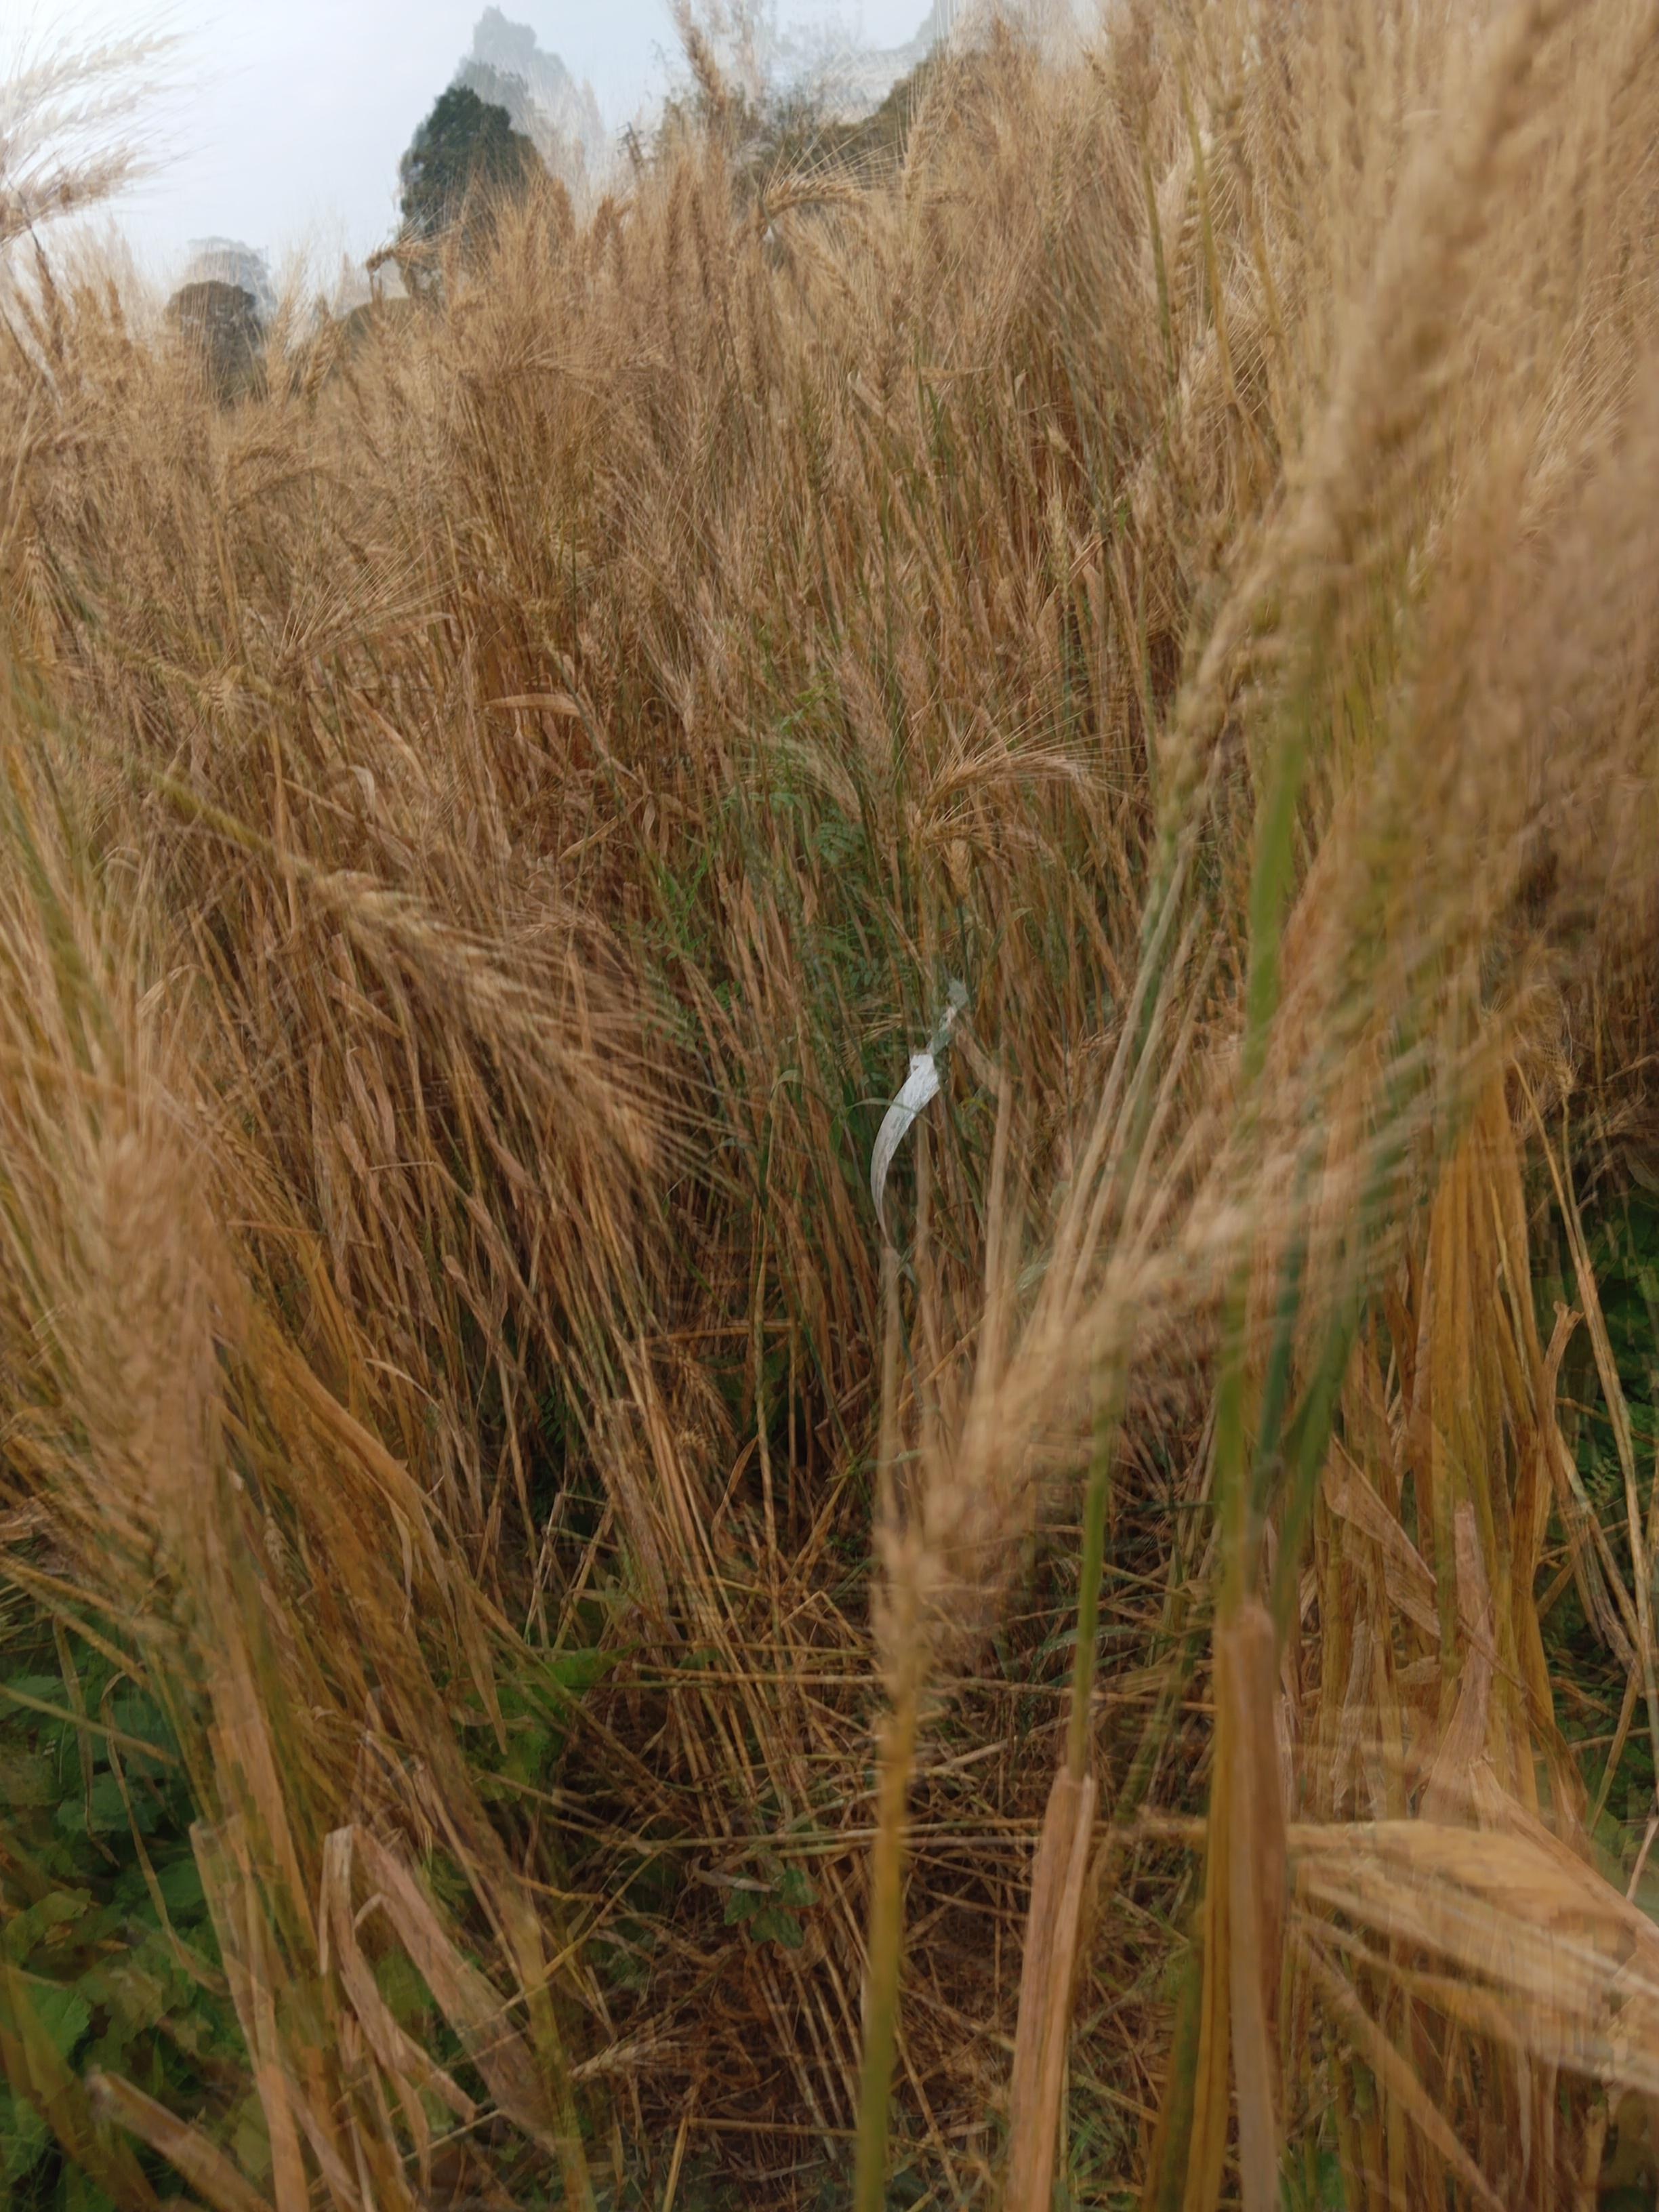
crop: wheat
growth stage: maturity
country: Kenya
